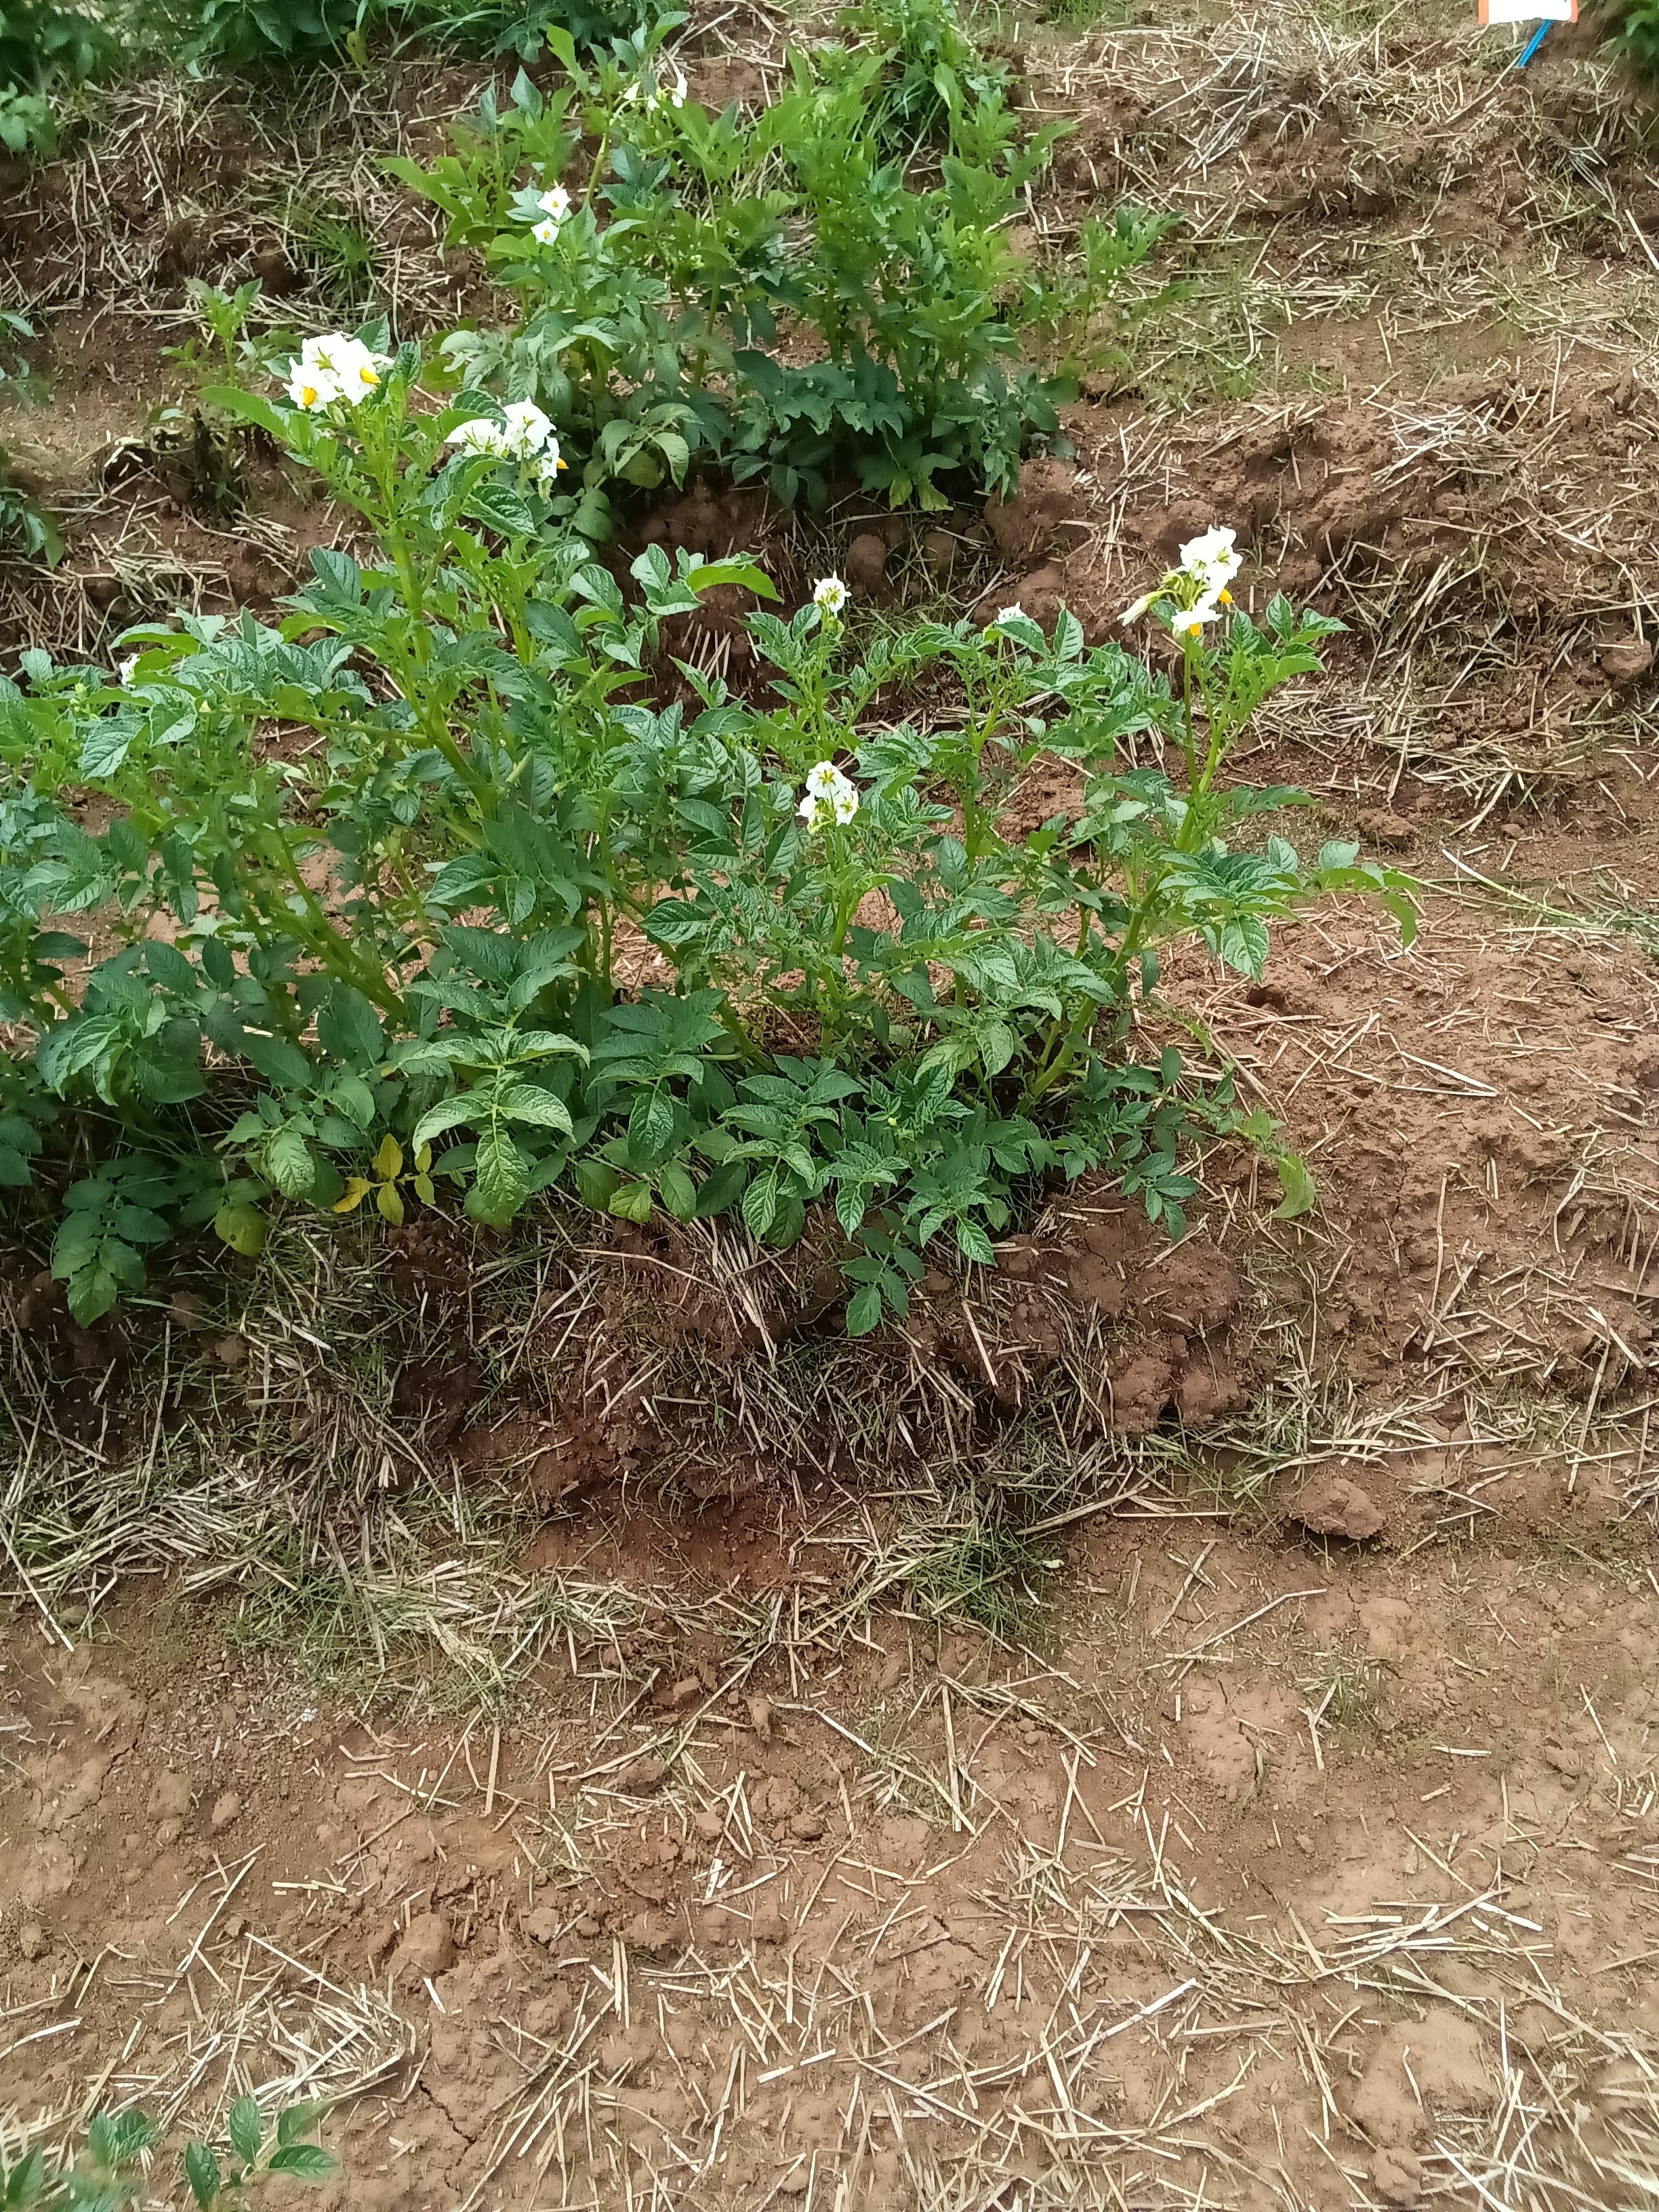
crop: potato
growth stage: flowering
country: Kenya
